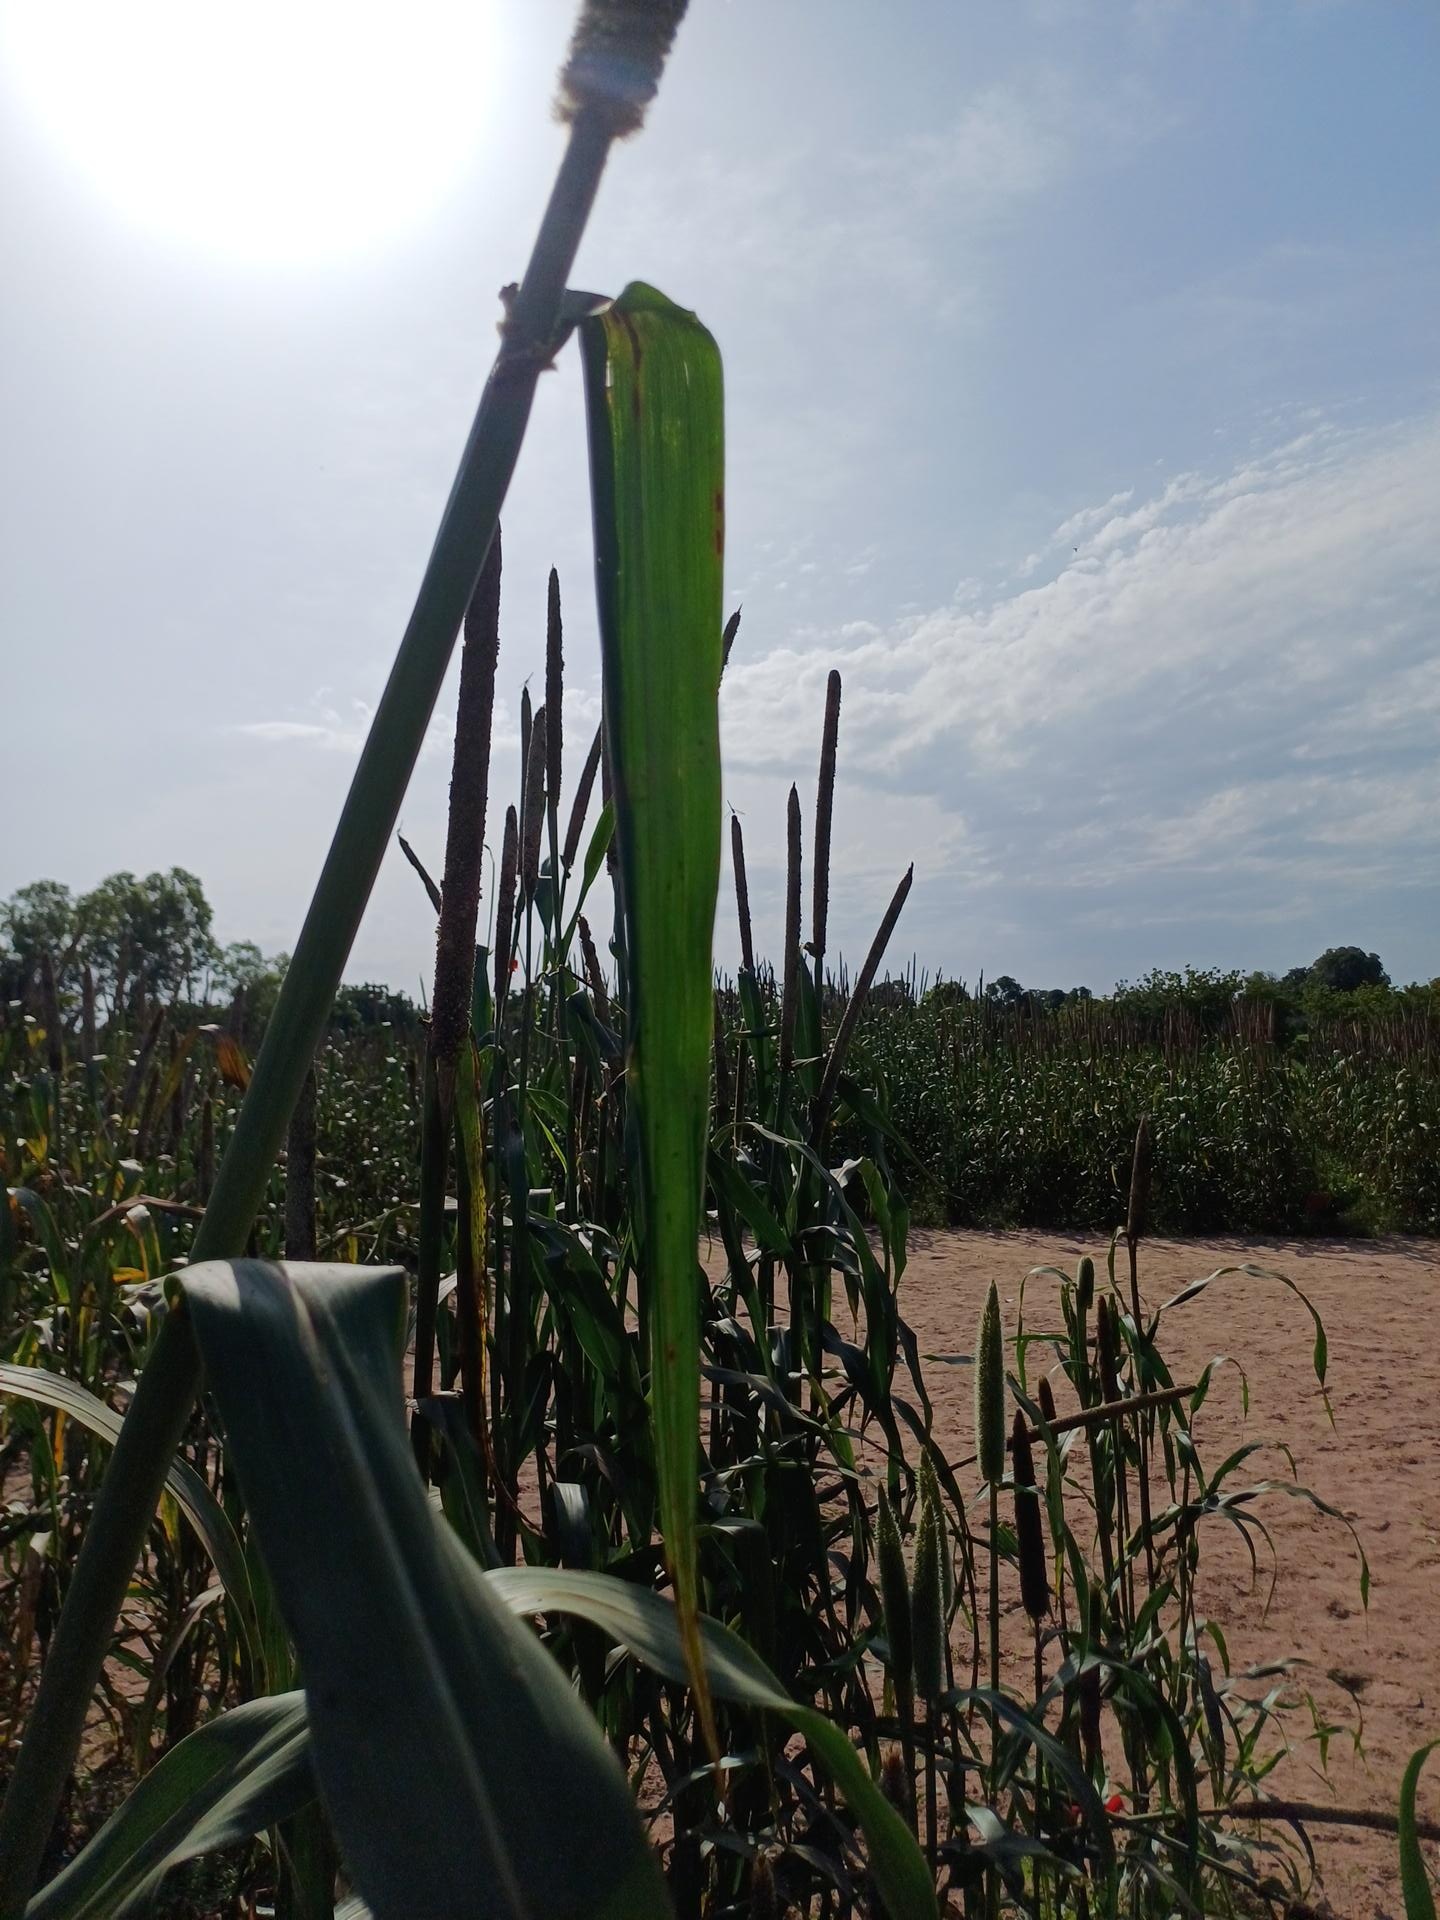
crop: pearl millet
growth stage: filling grain
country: Senegal
